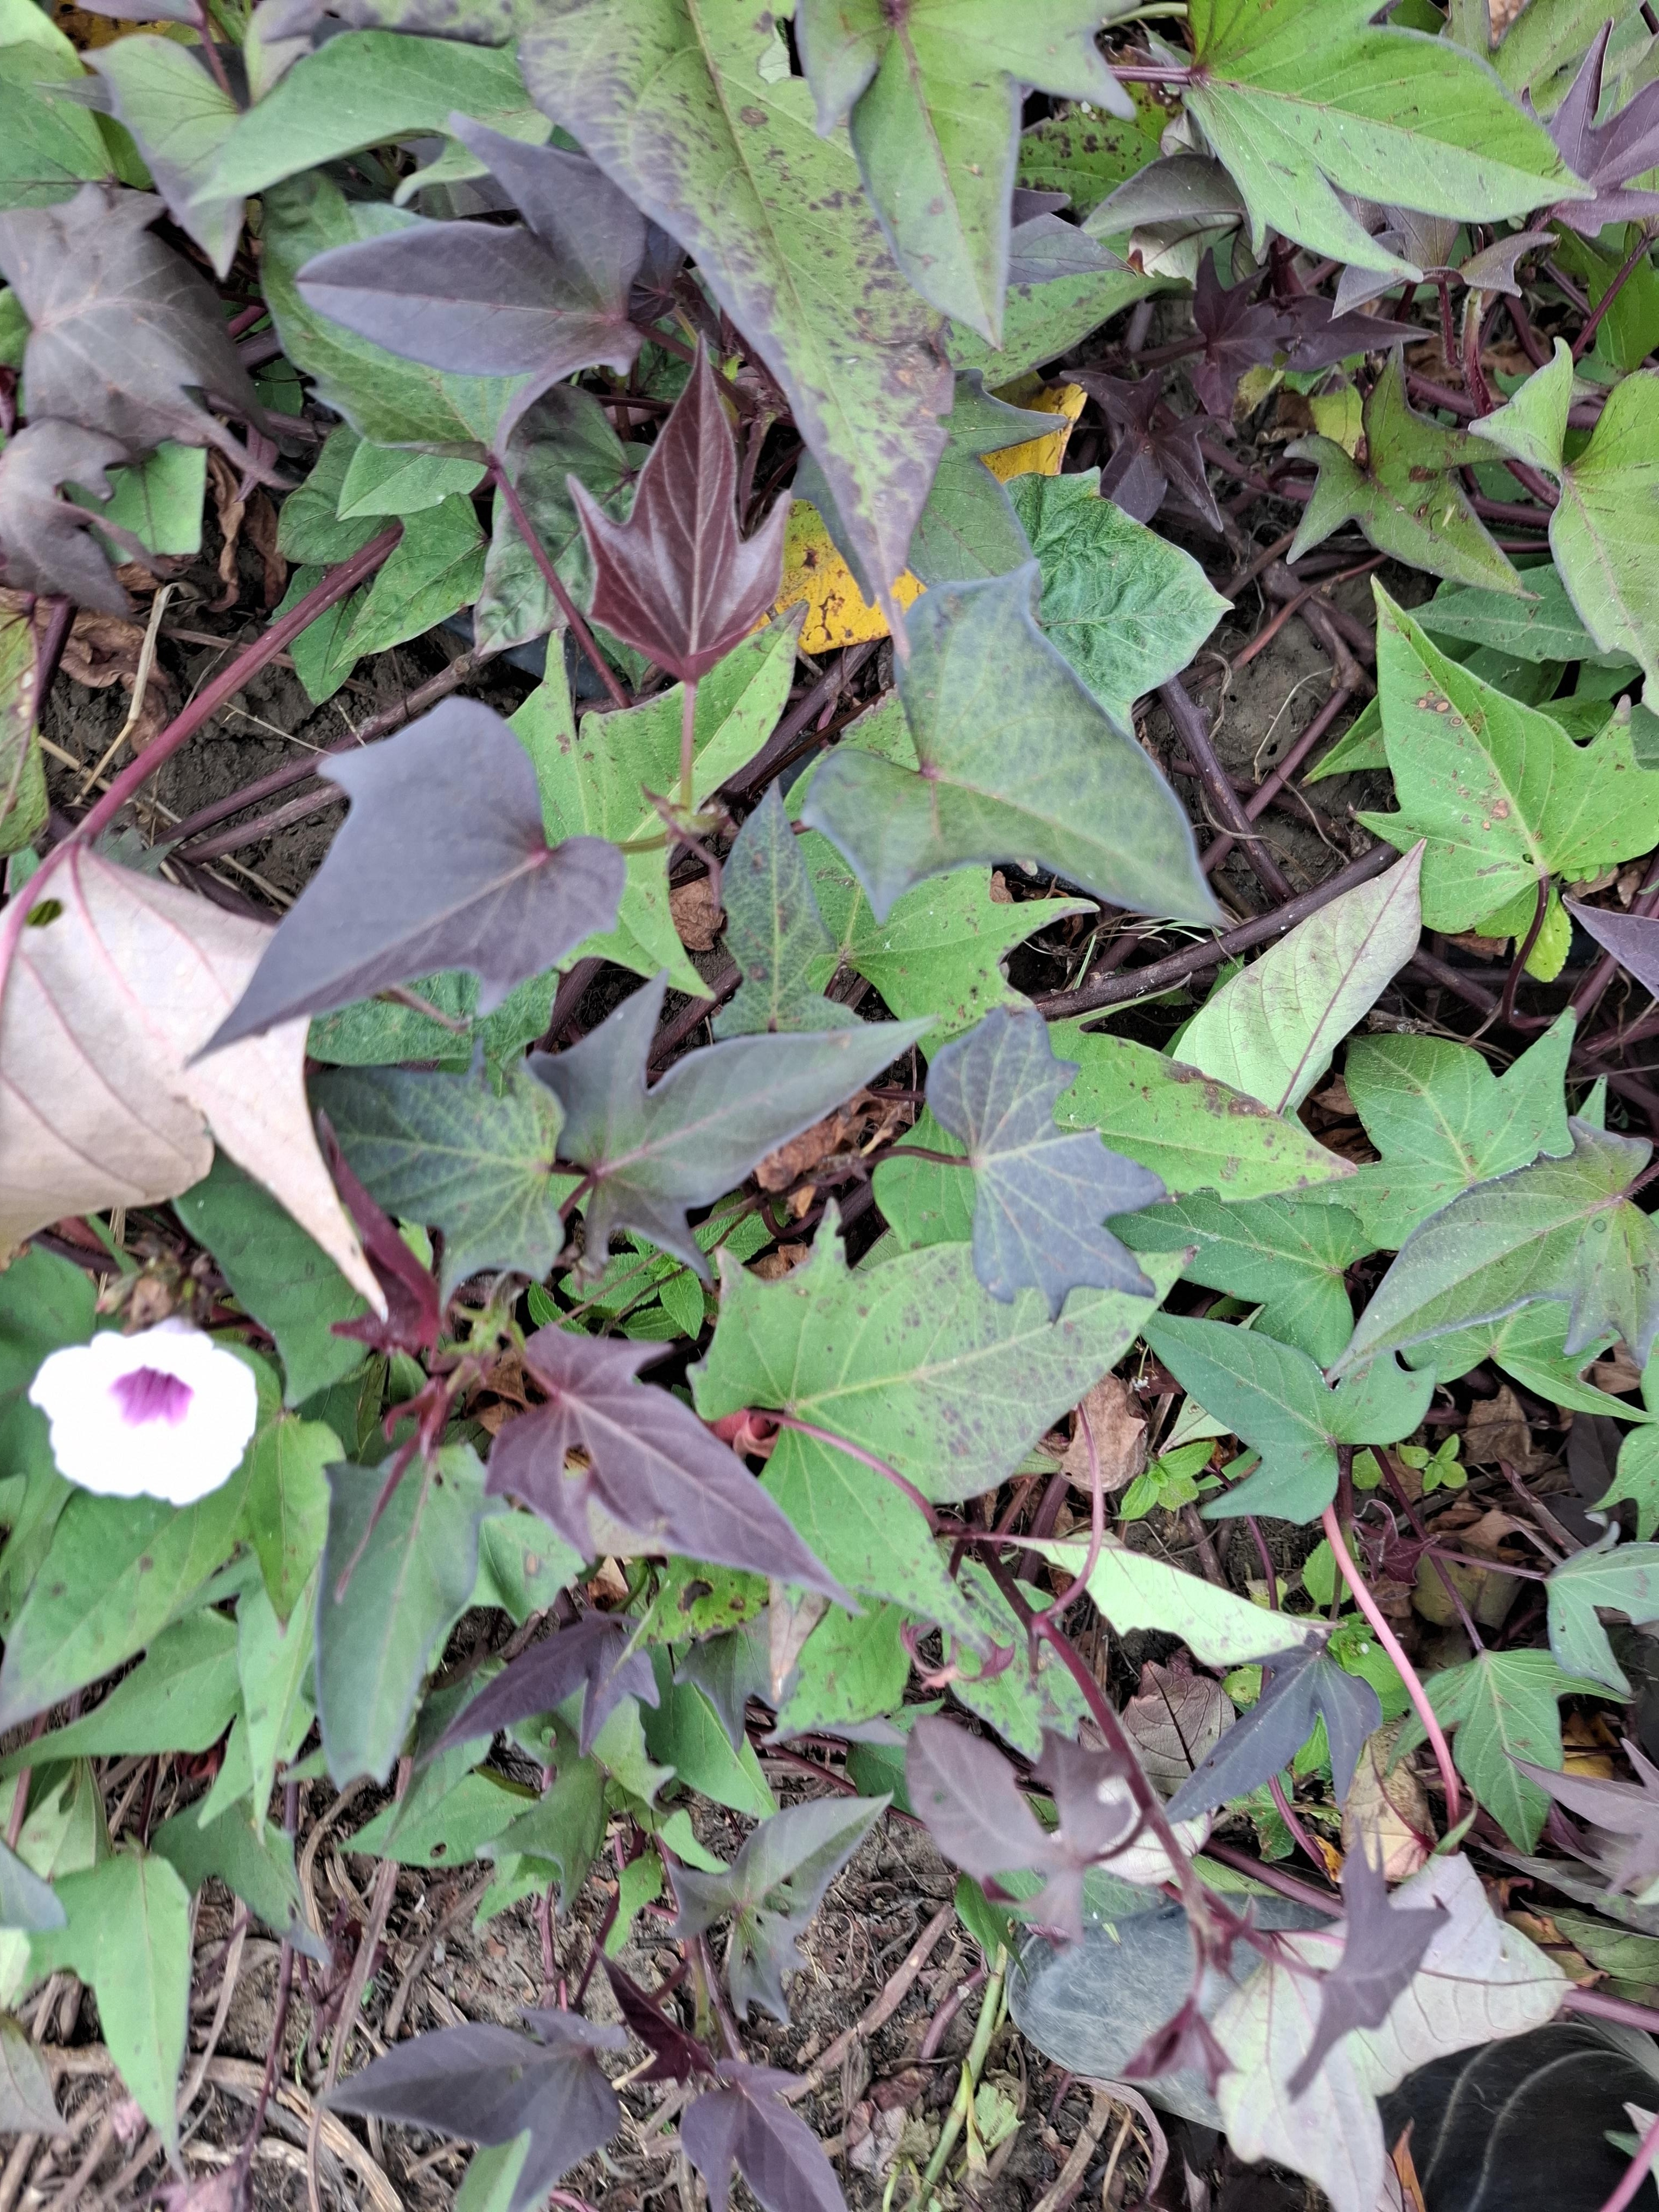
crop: sweet potato
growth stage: flowering
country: Tanzania
